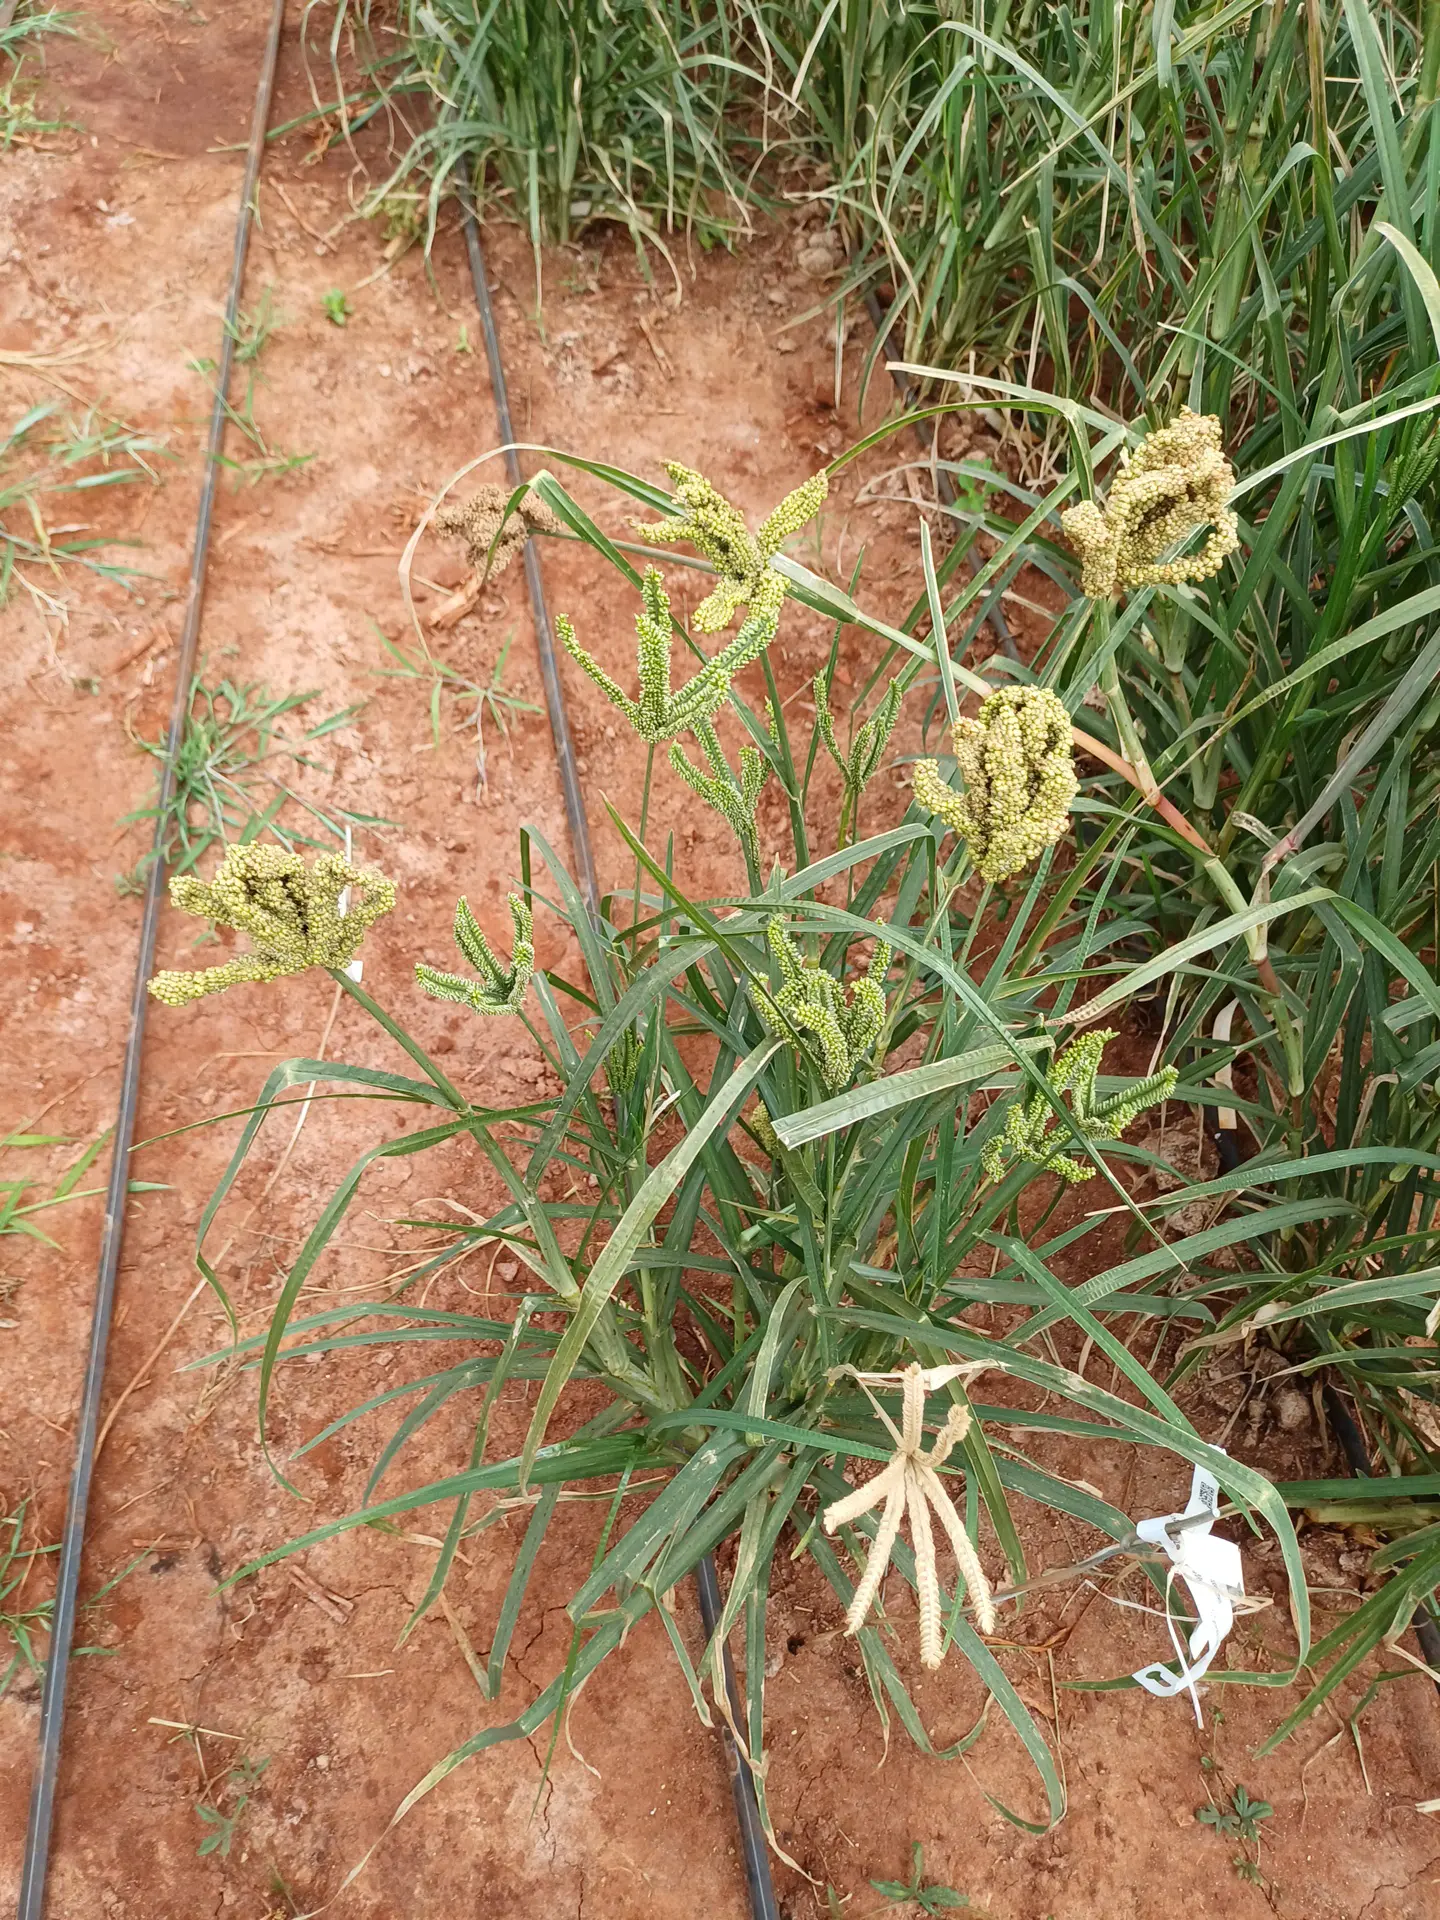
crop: finger millet
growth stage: filling grain
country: Kenya
